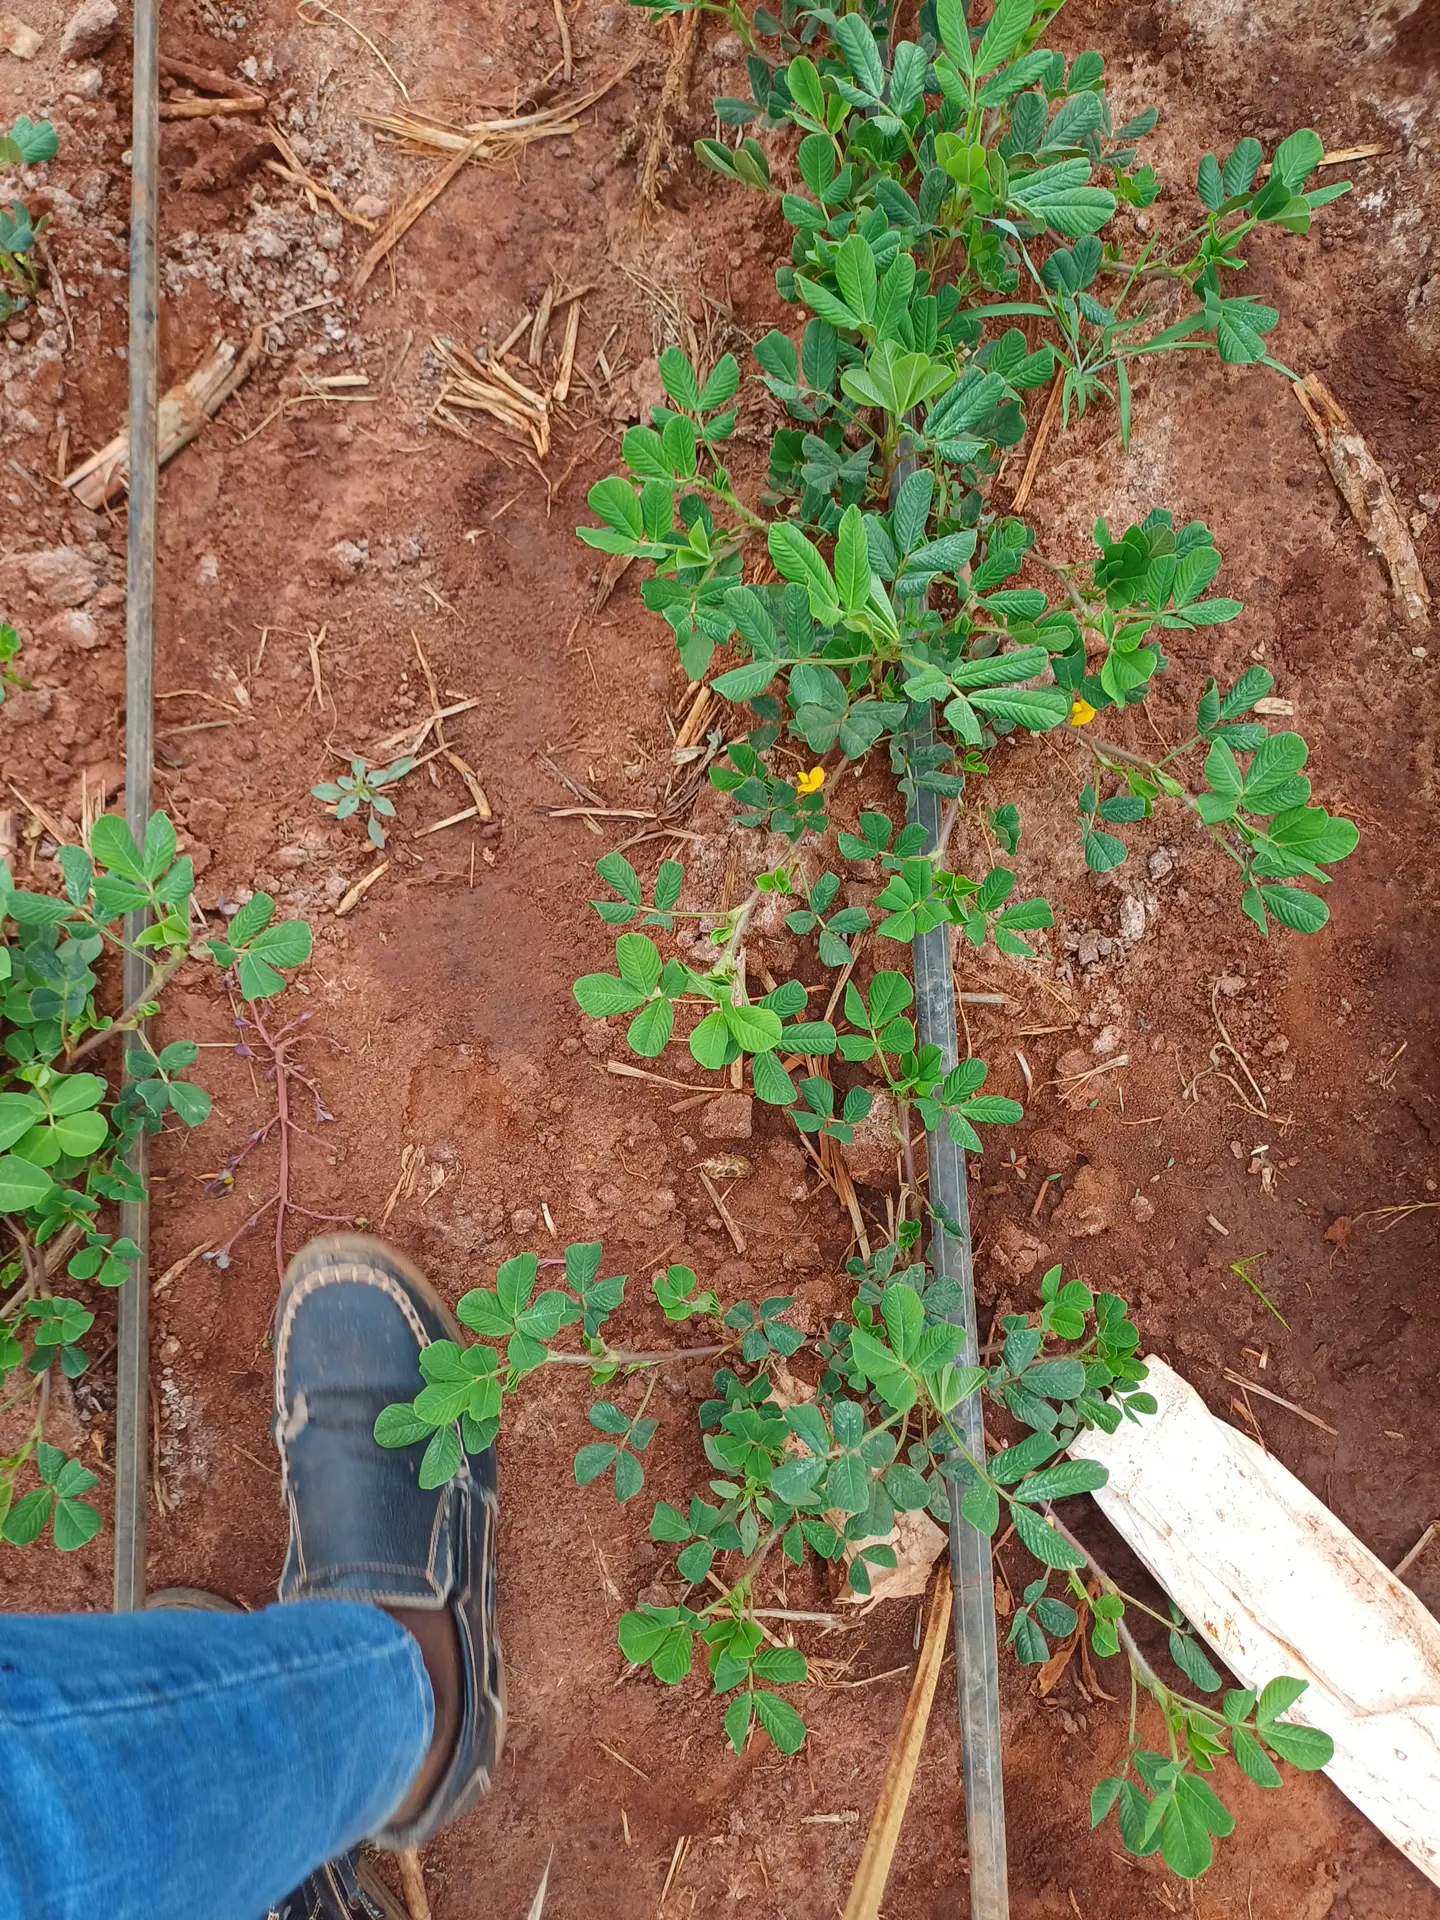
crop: groundnut
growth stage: flowering
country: Kenya
